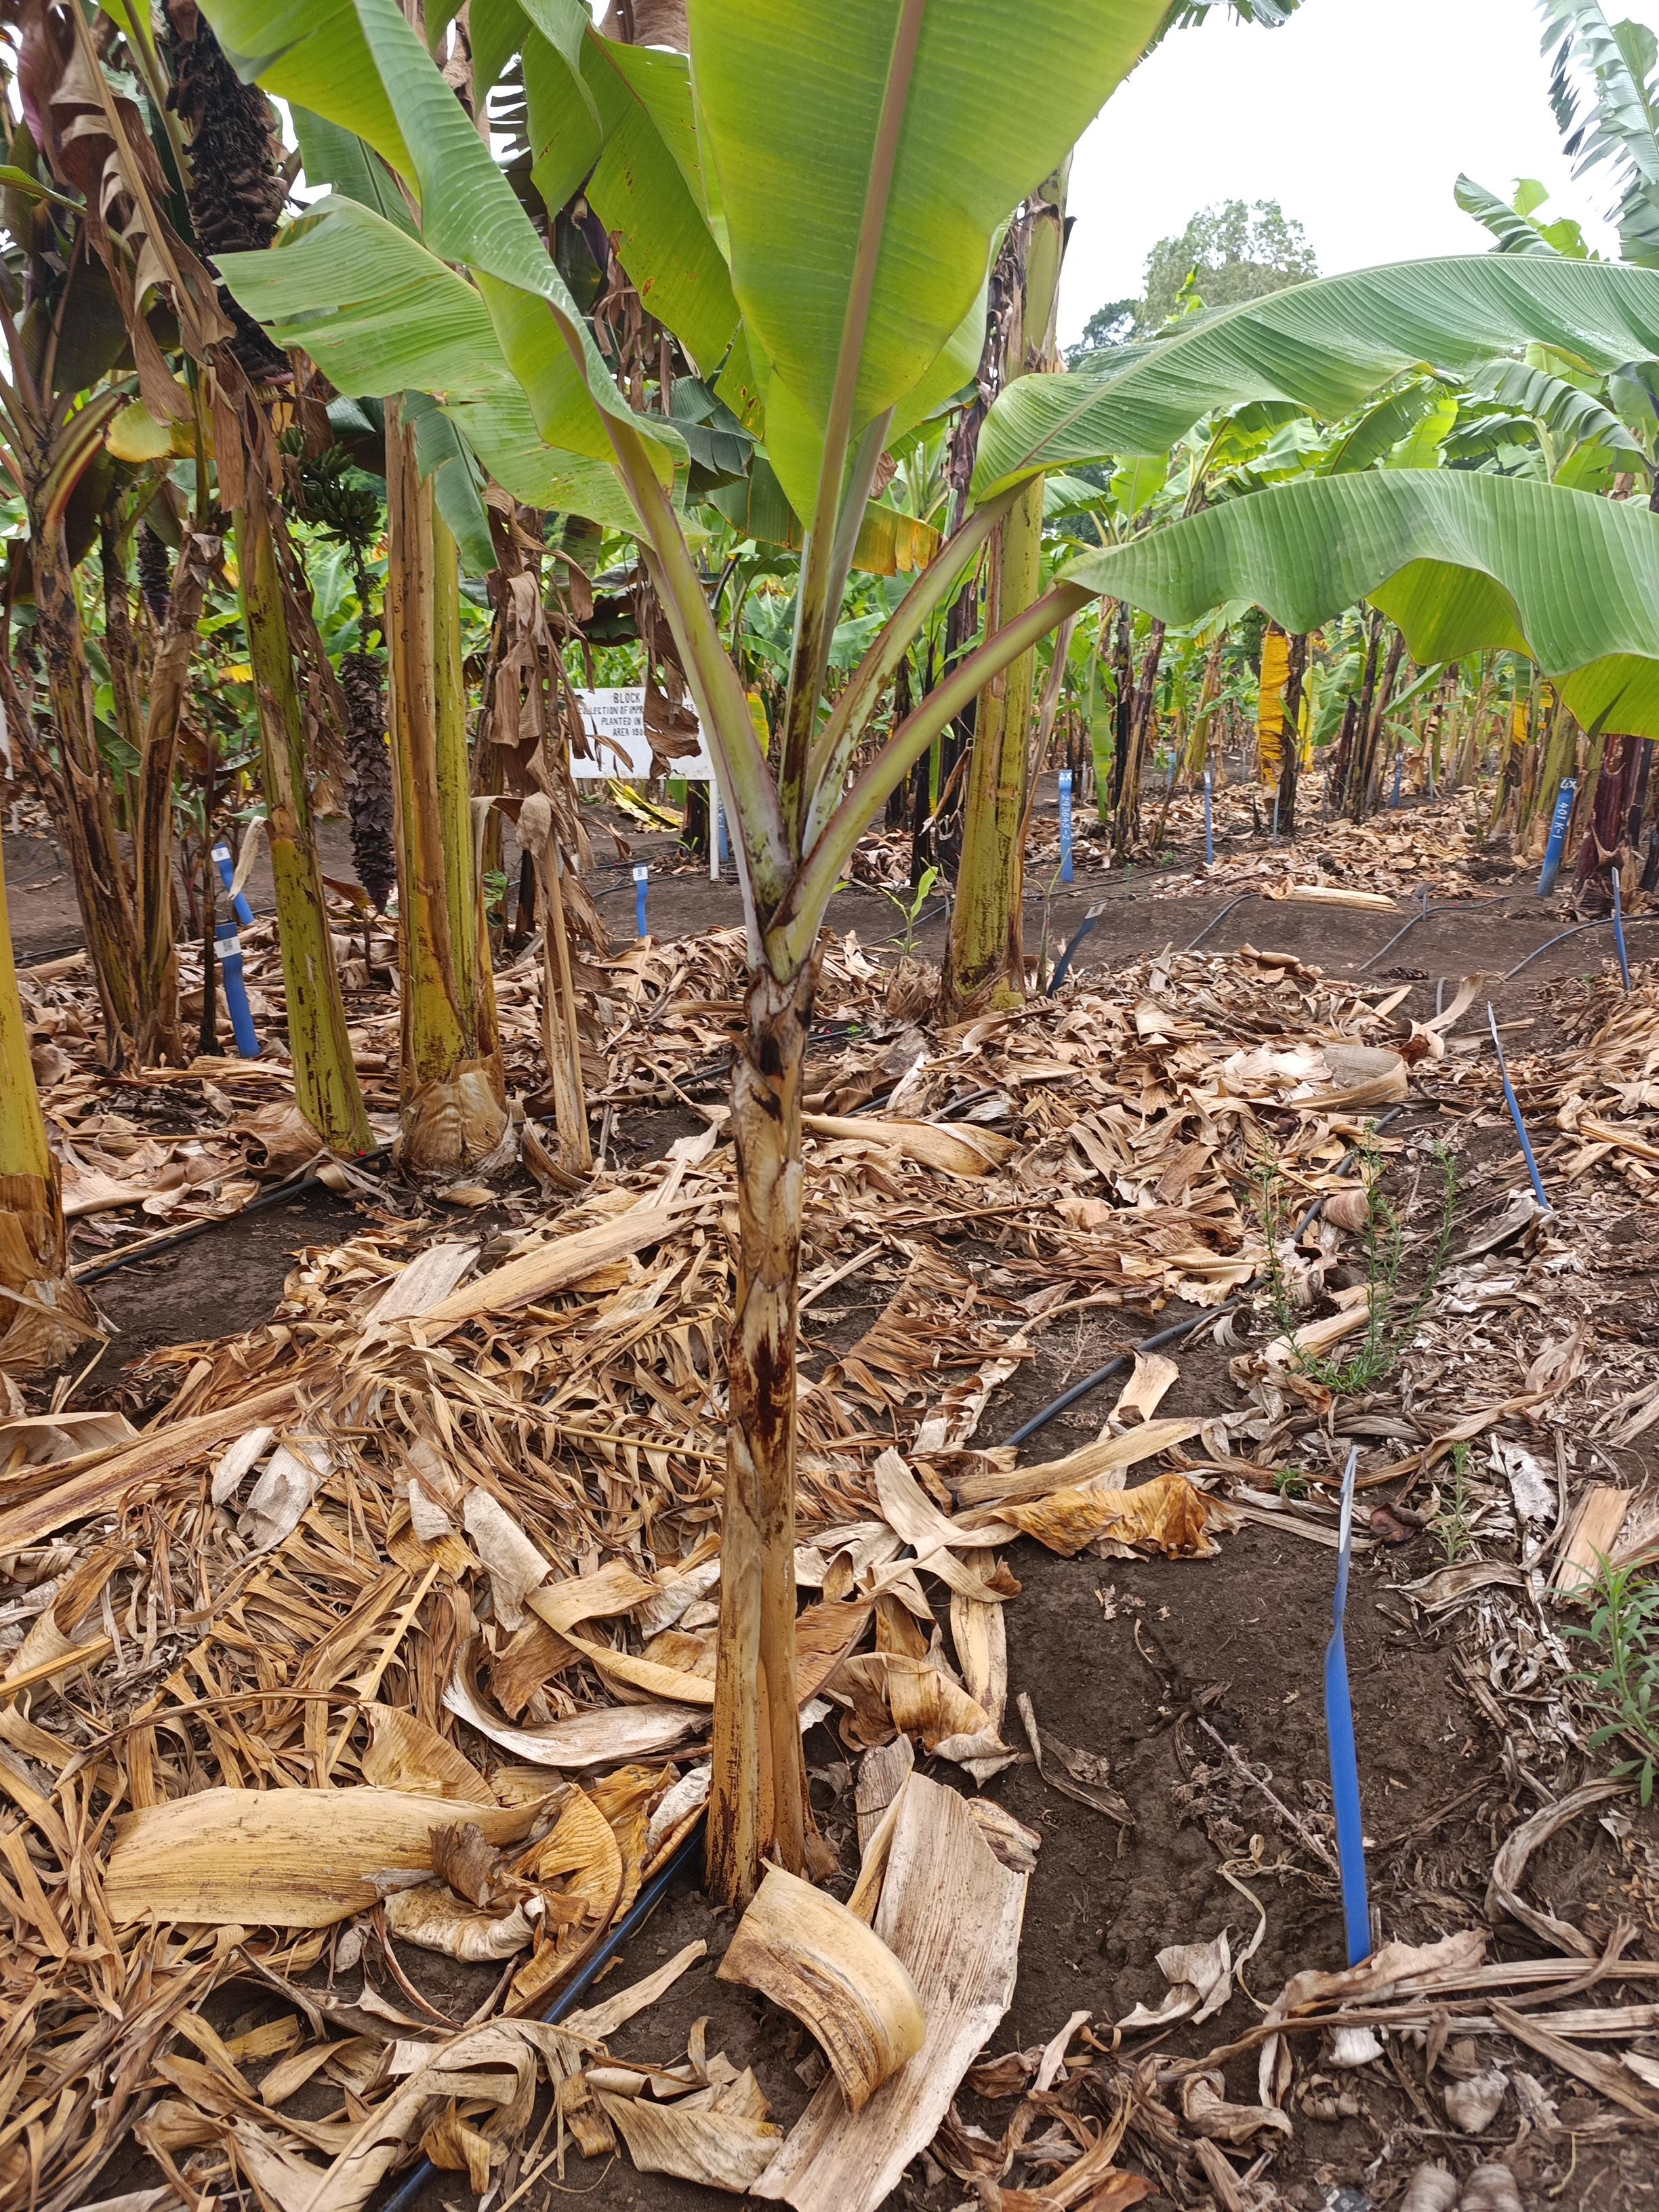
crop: banana
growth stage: vegetative
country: Tanzania
